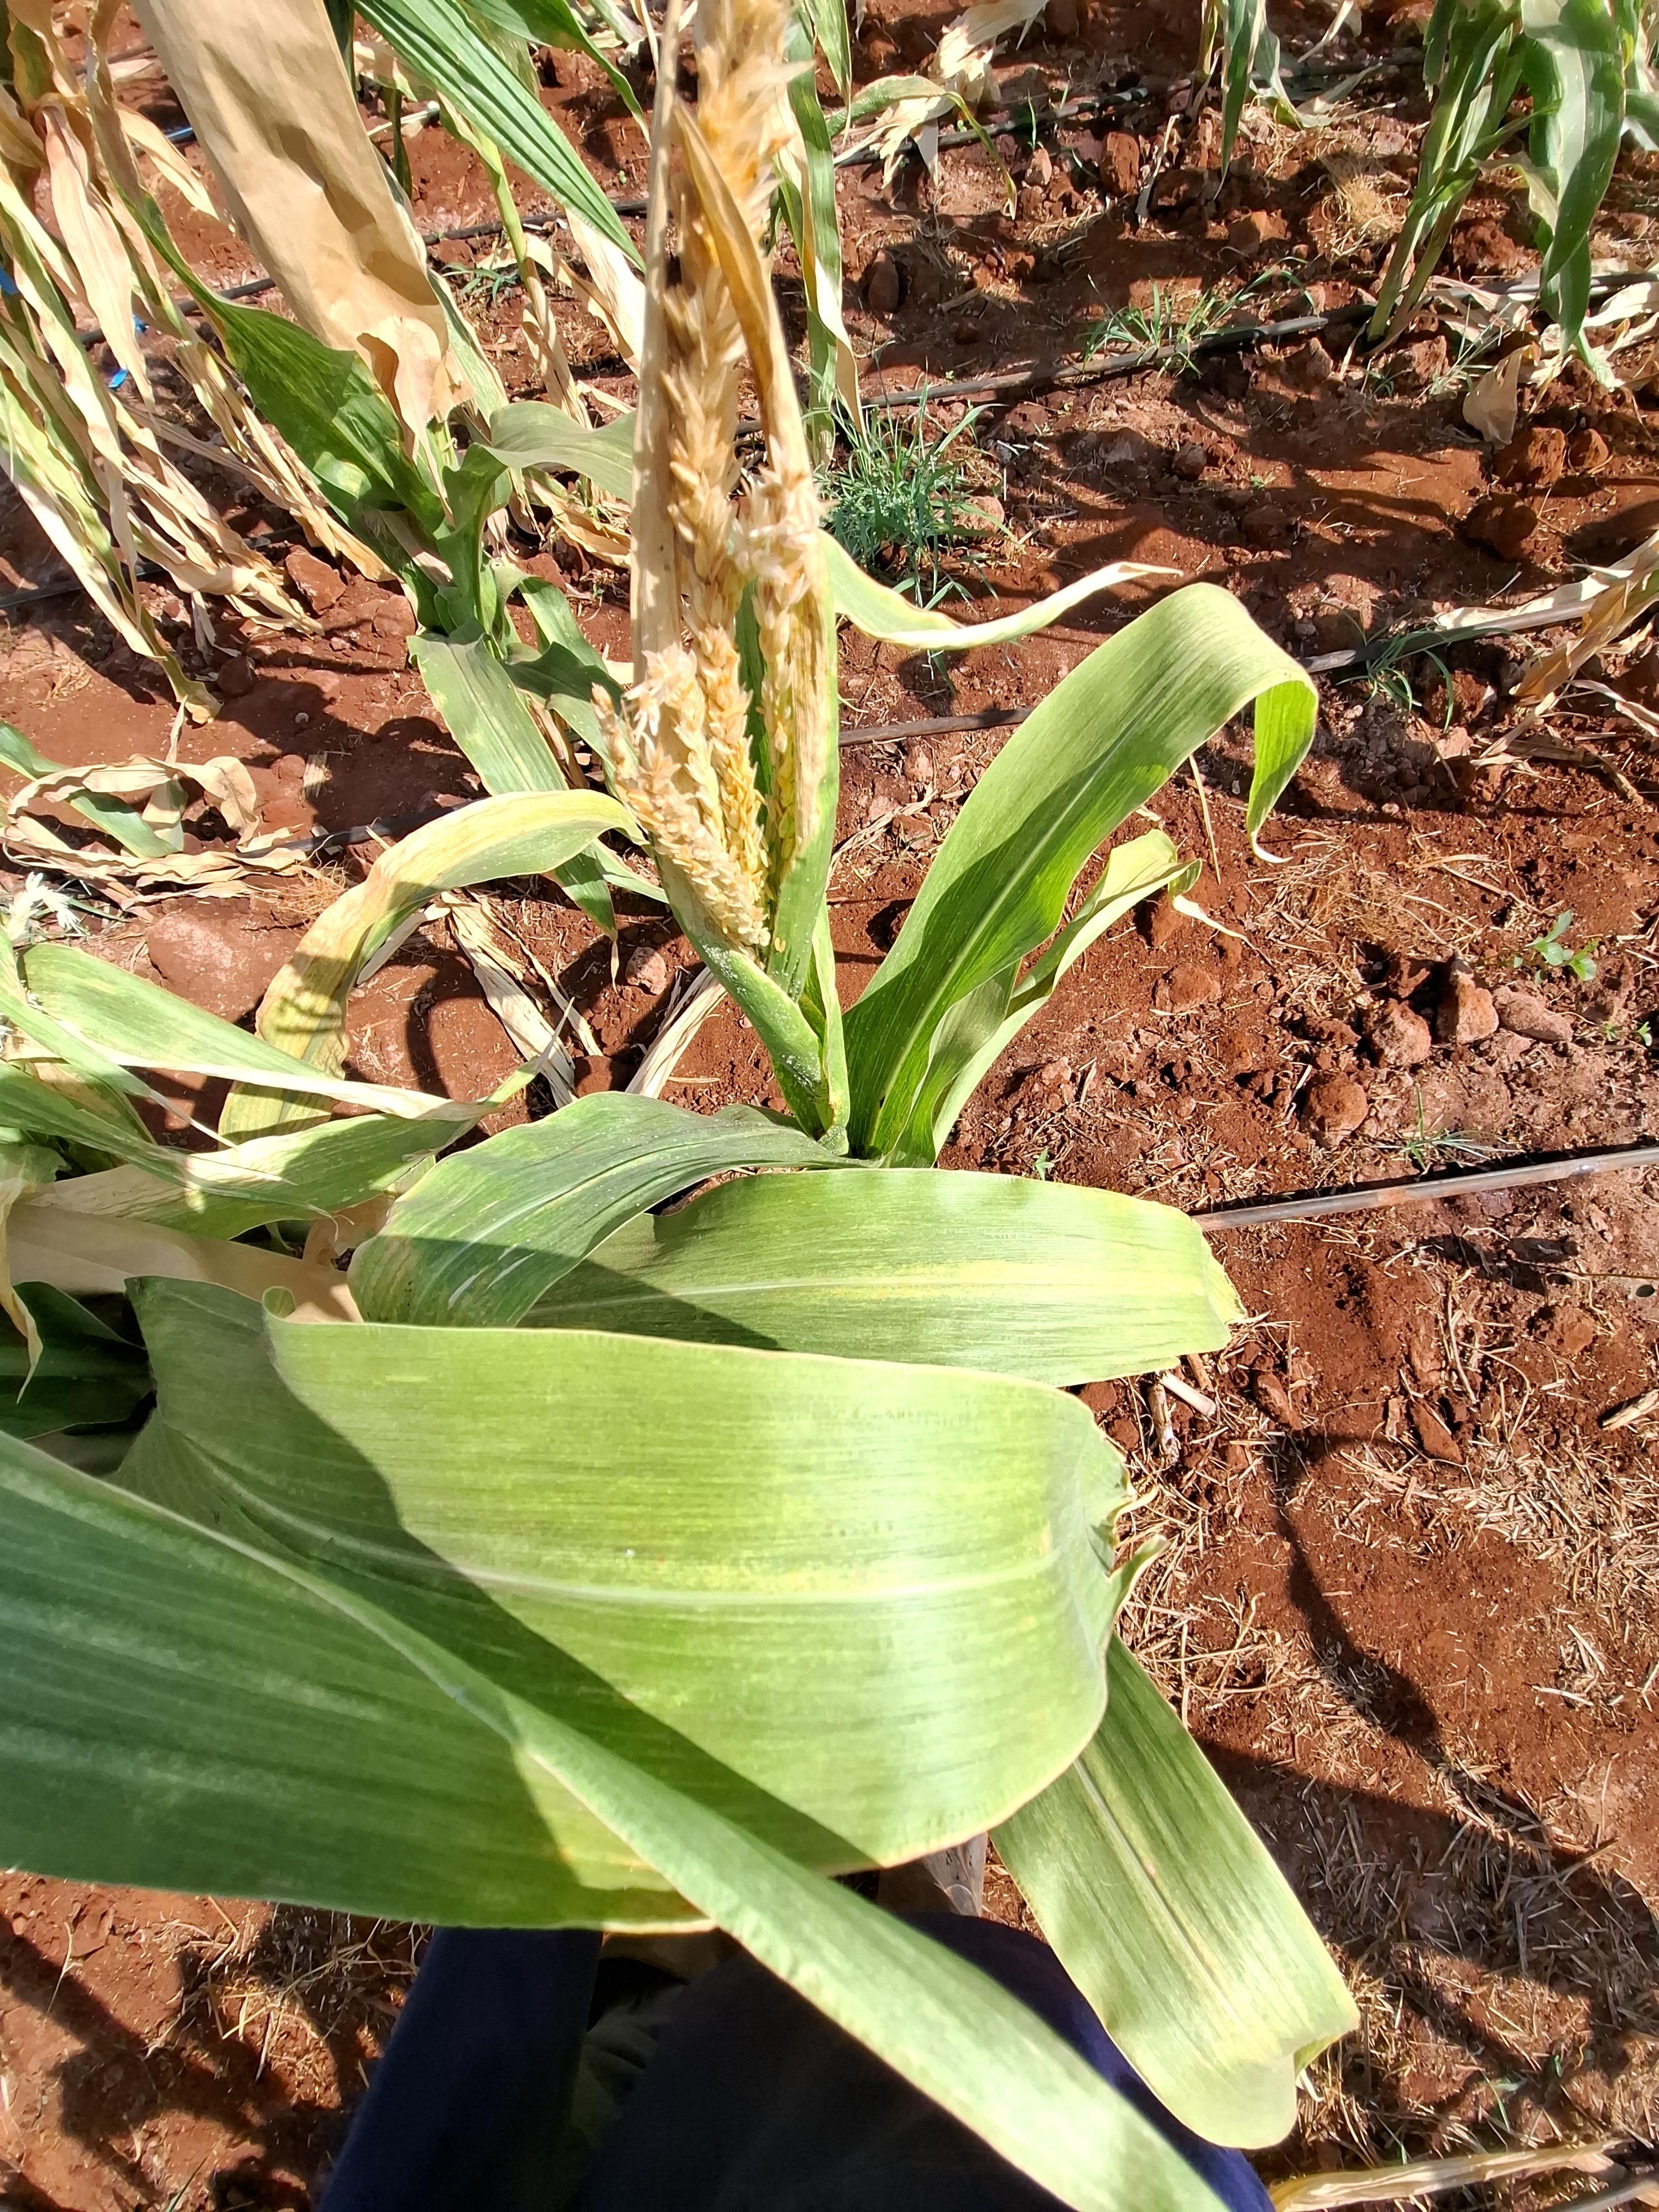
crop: maize
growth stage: flowering
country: Kenya
